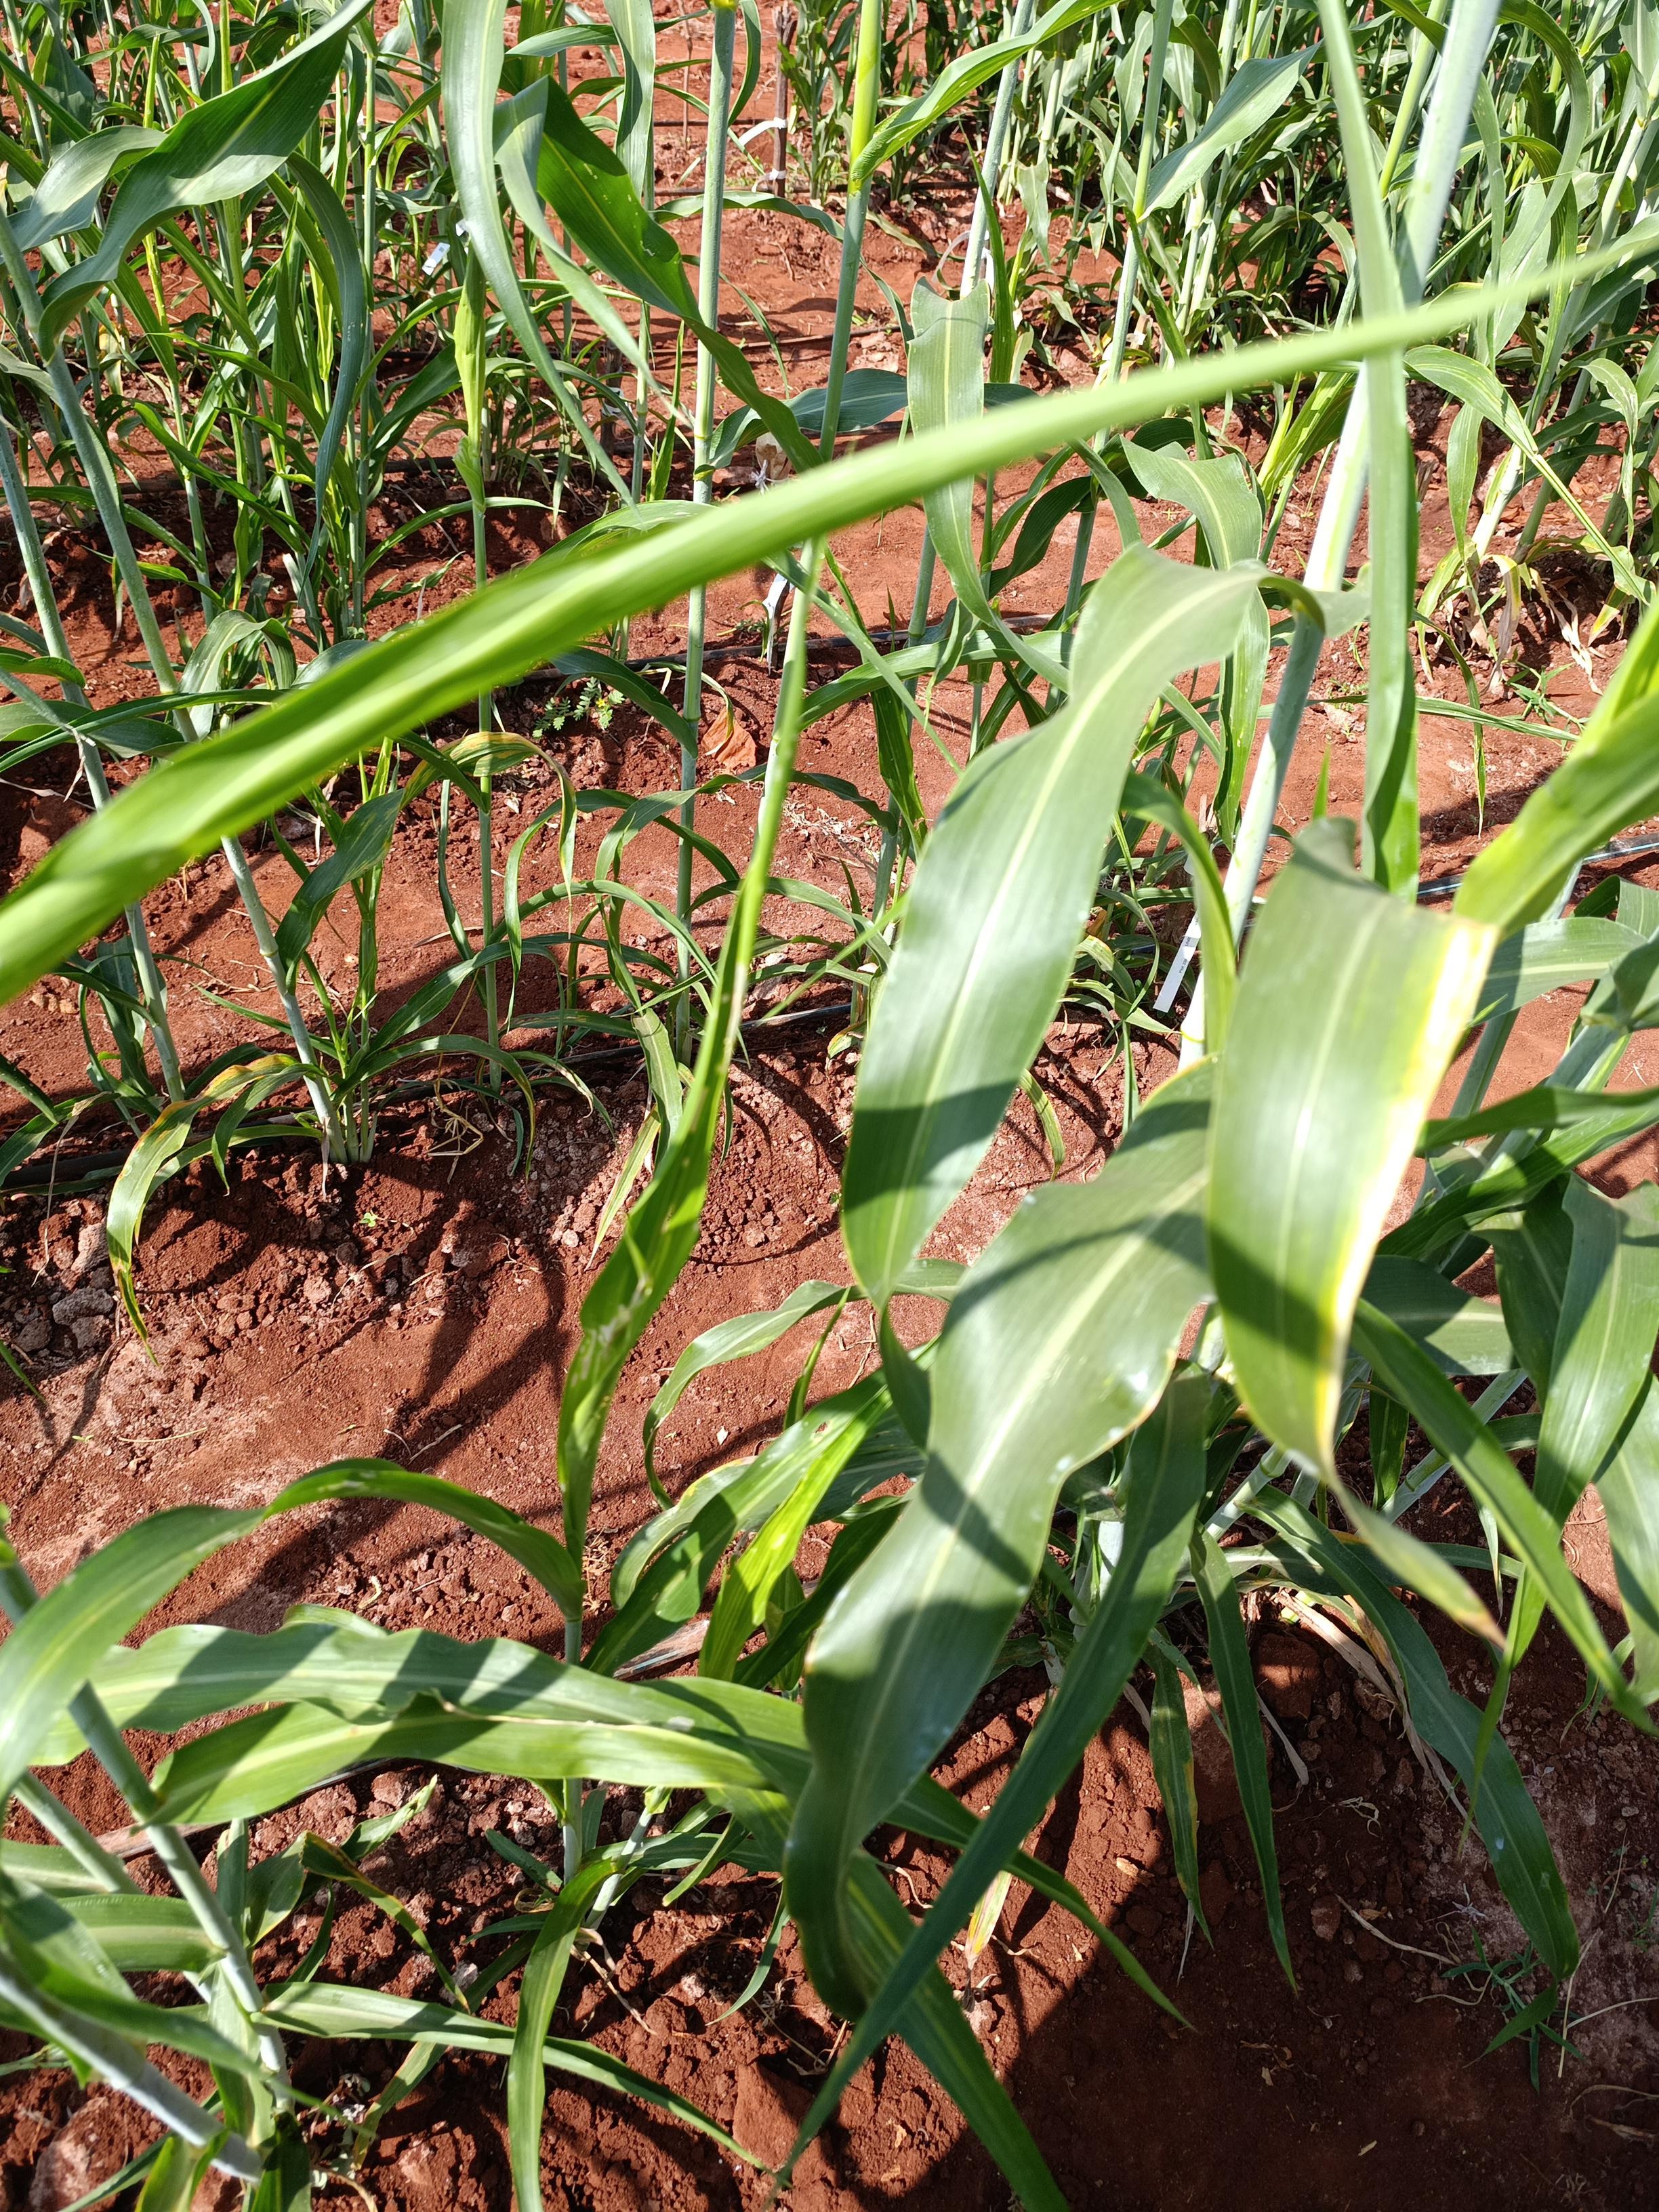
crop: sorghum
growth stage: heading tuber
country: Kenya
